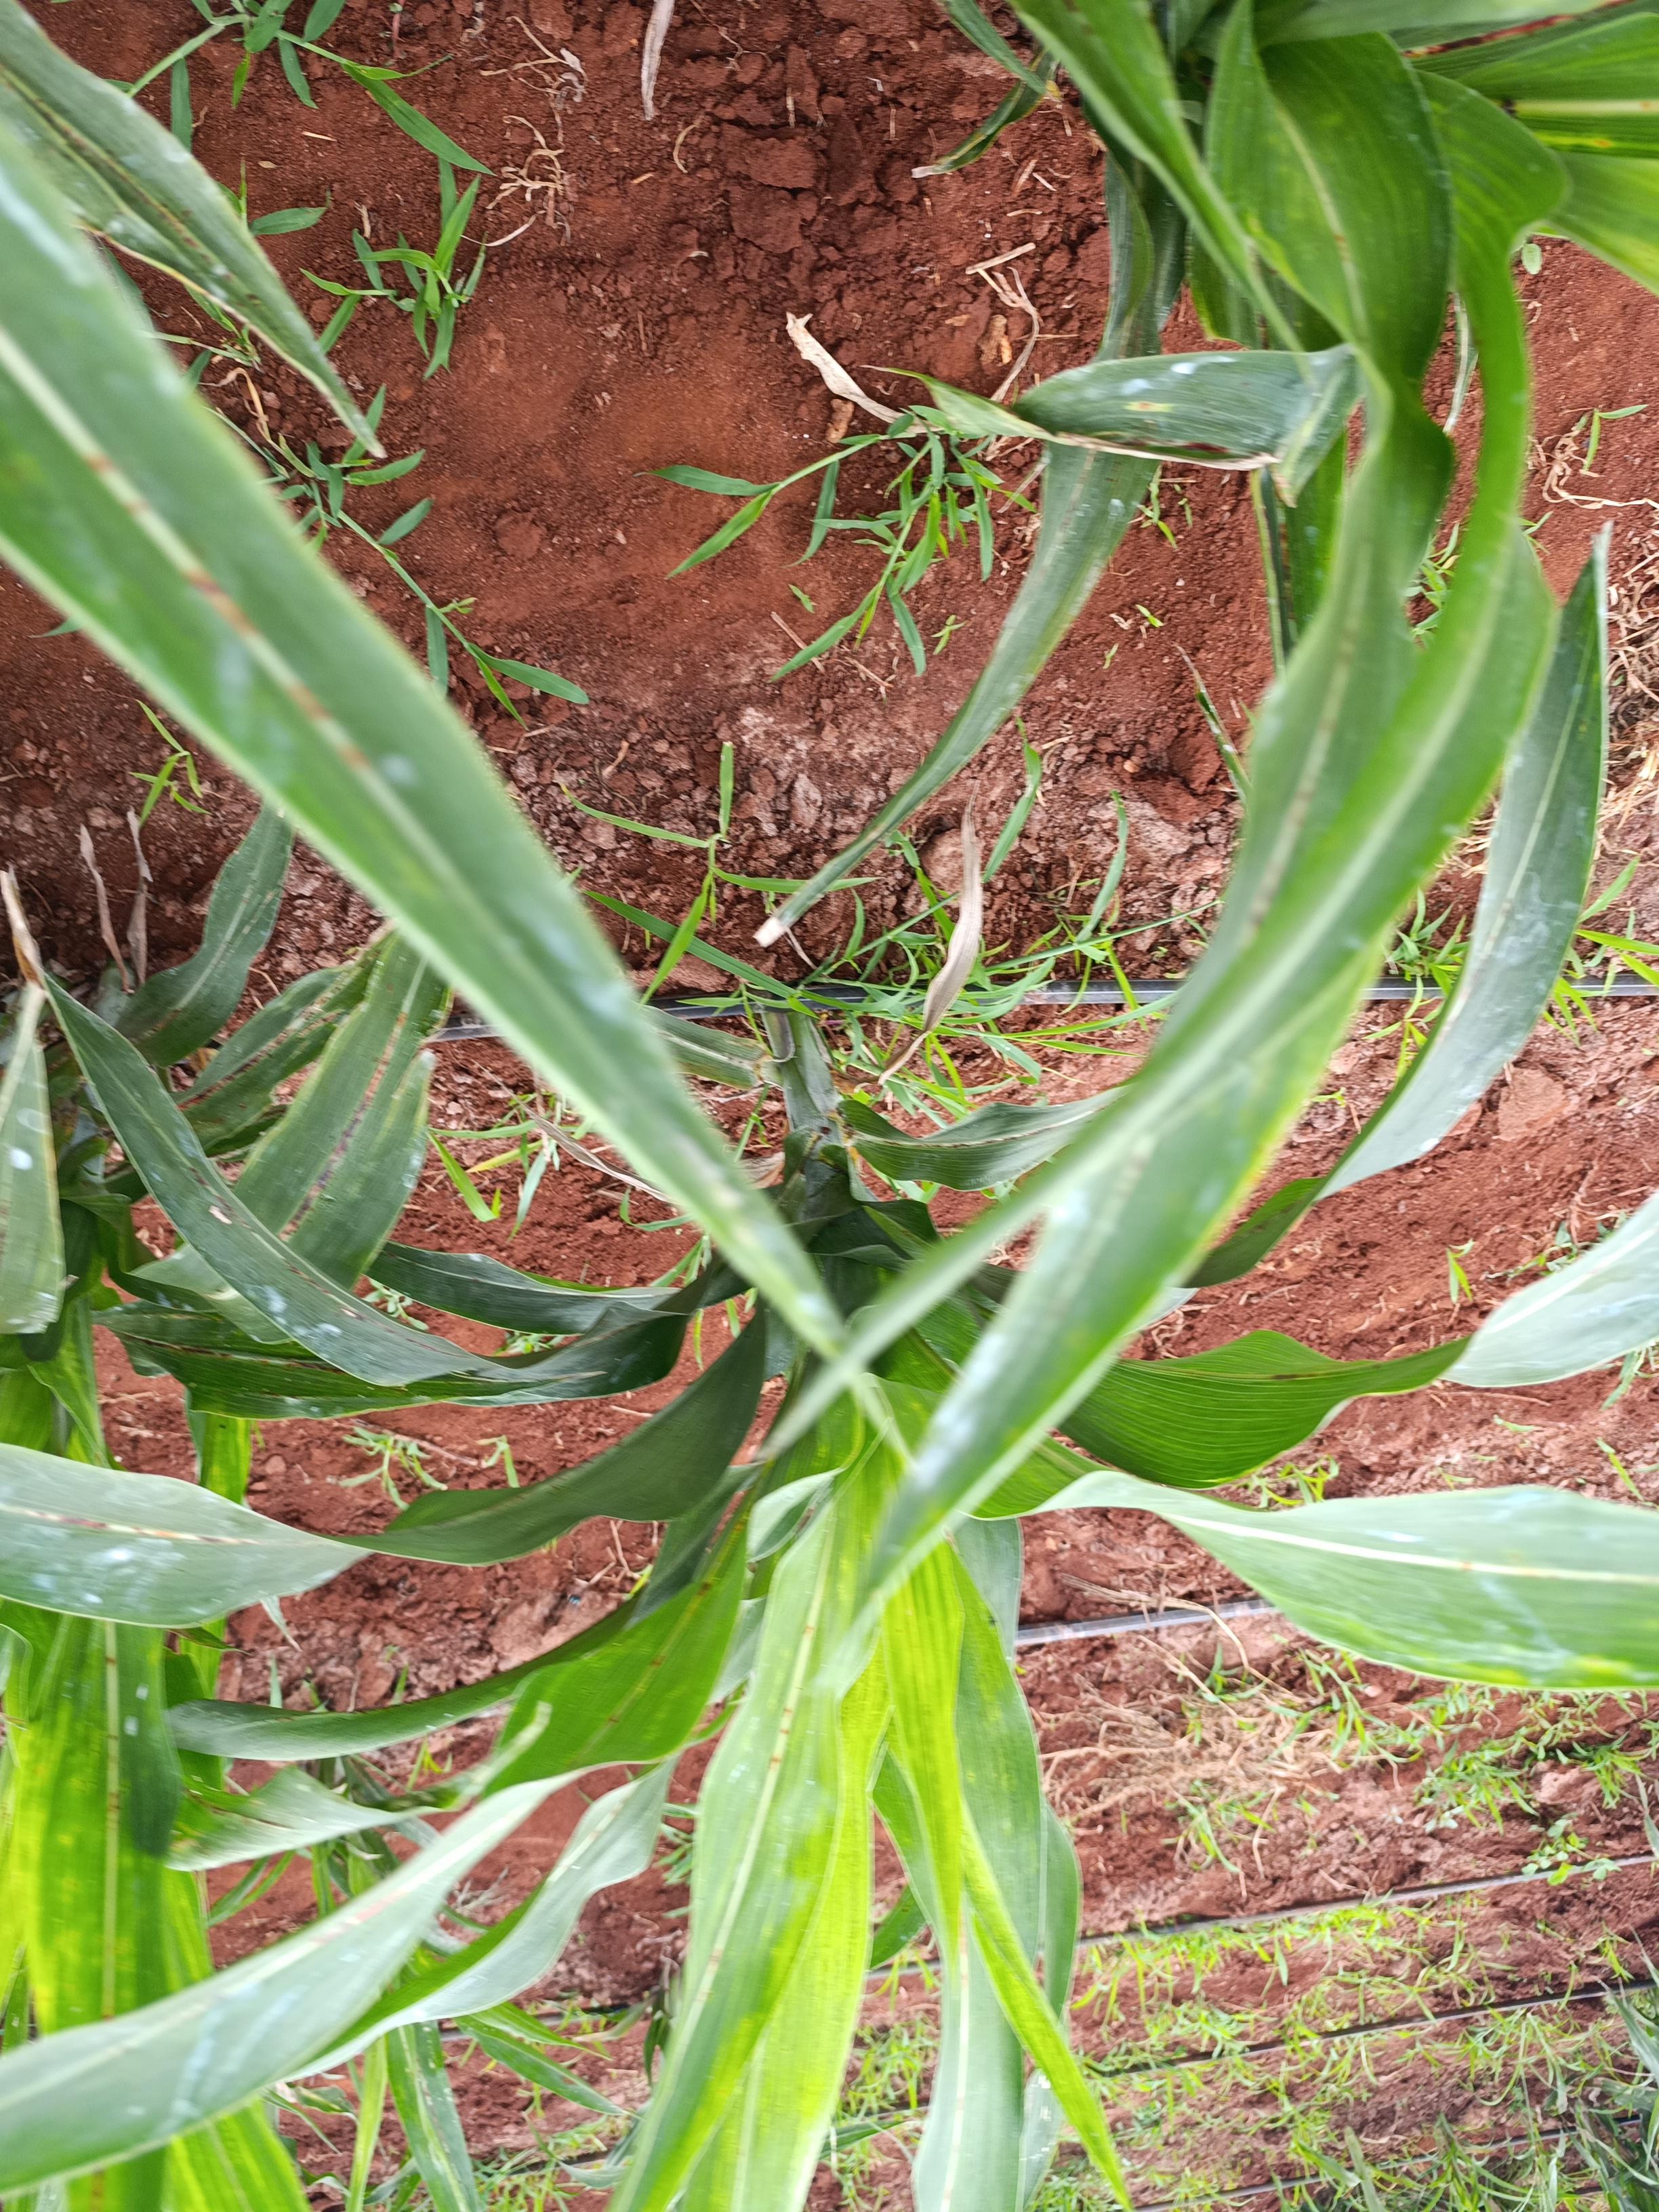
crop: sorghum
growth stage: heading tuber
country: Kenya
